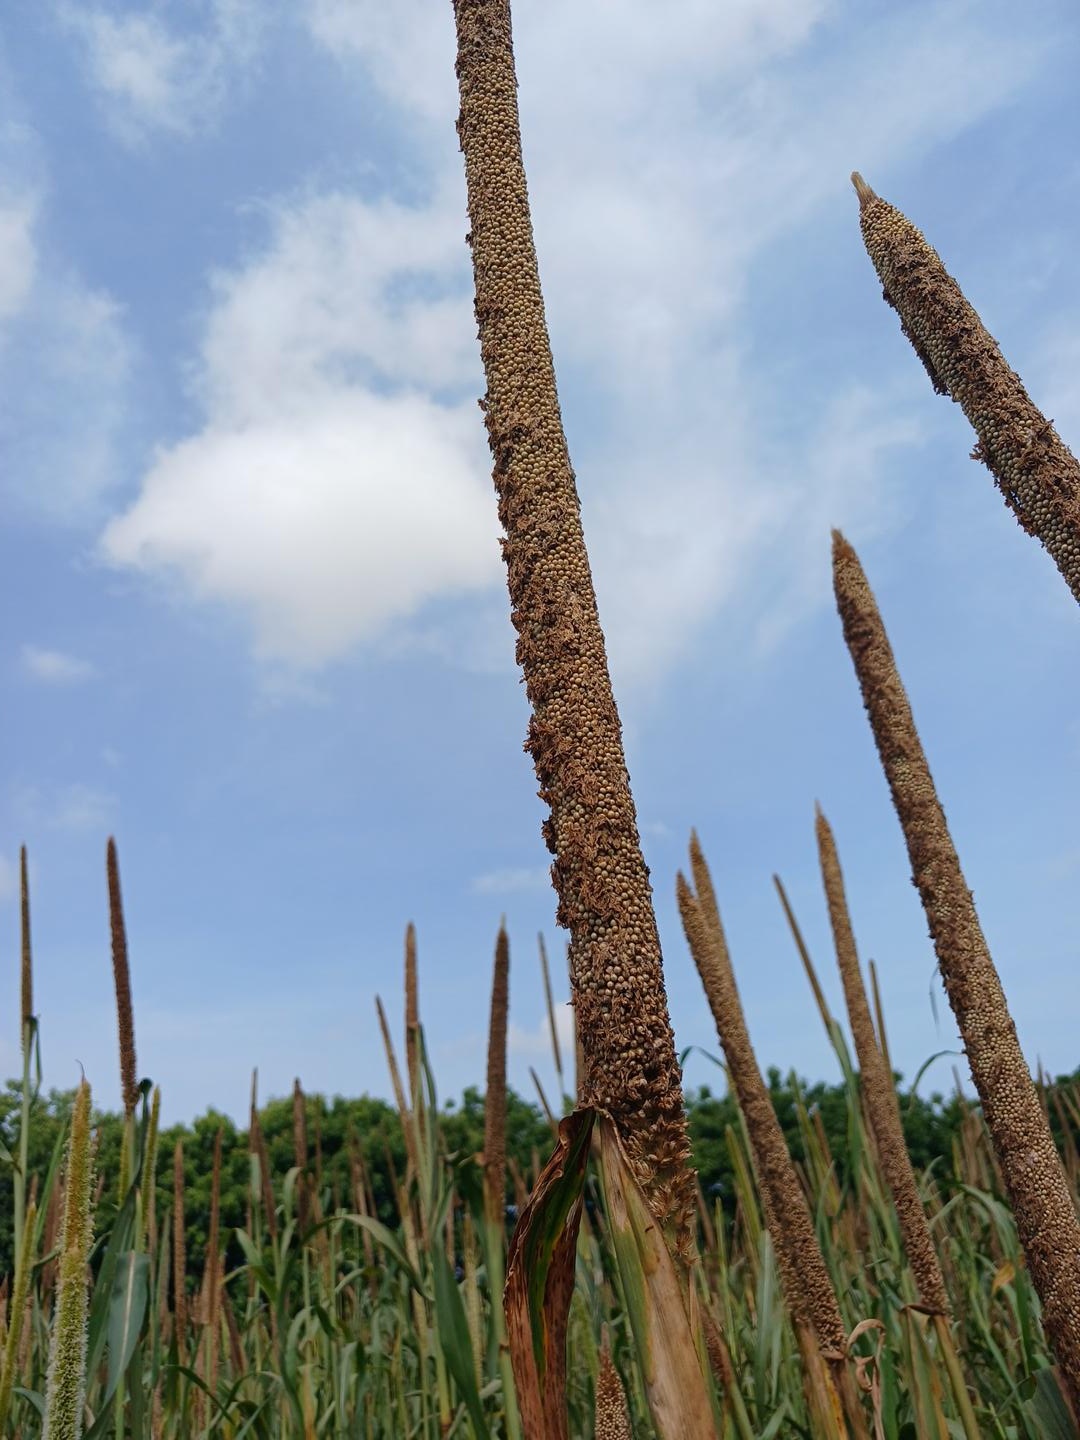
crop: pearl millet
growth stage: maturity
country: Senegal
